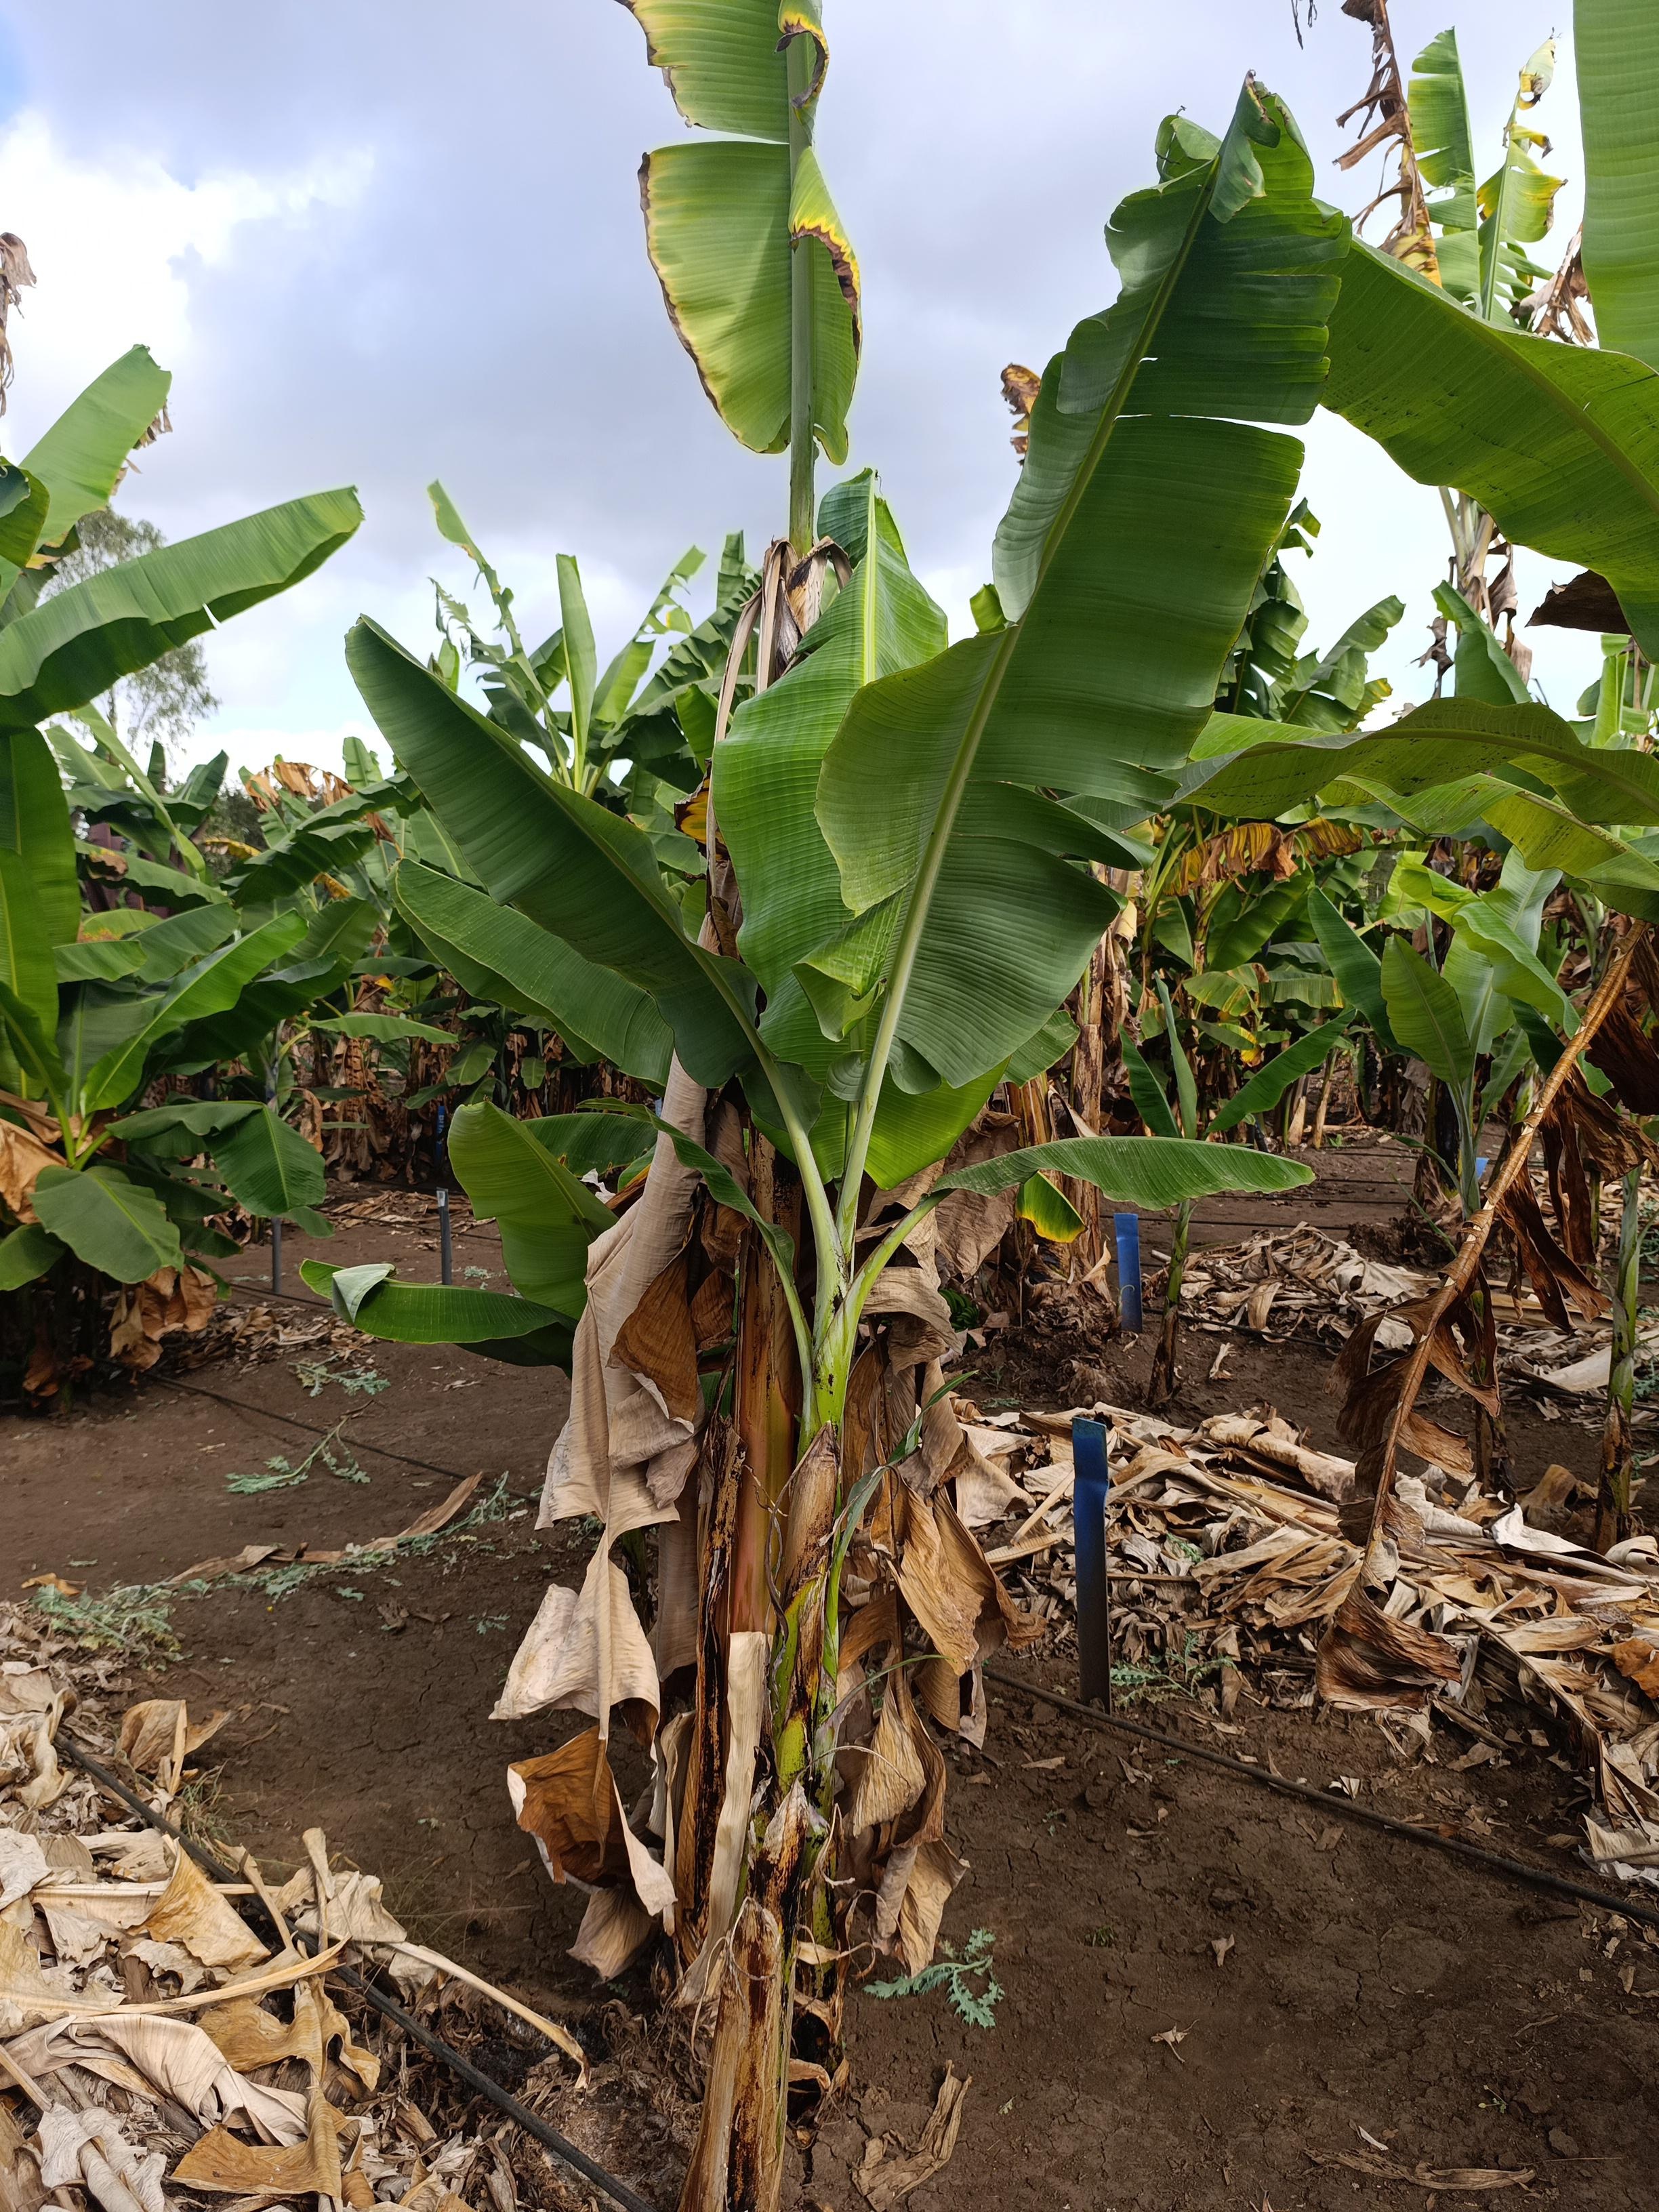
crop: banana
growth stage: vegetative
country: Tanzania
